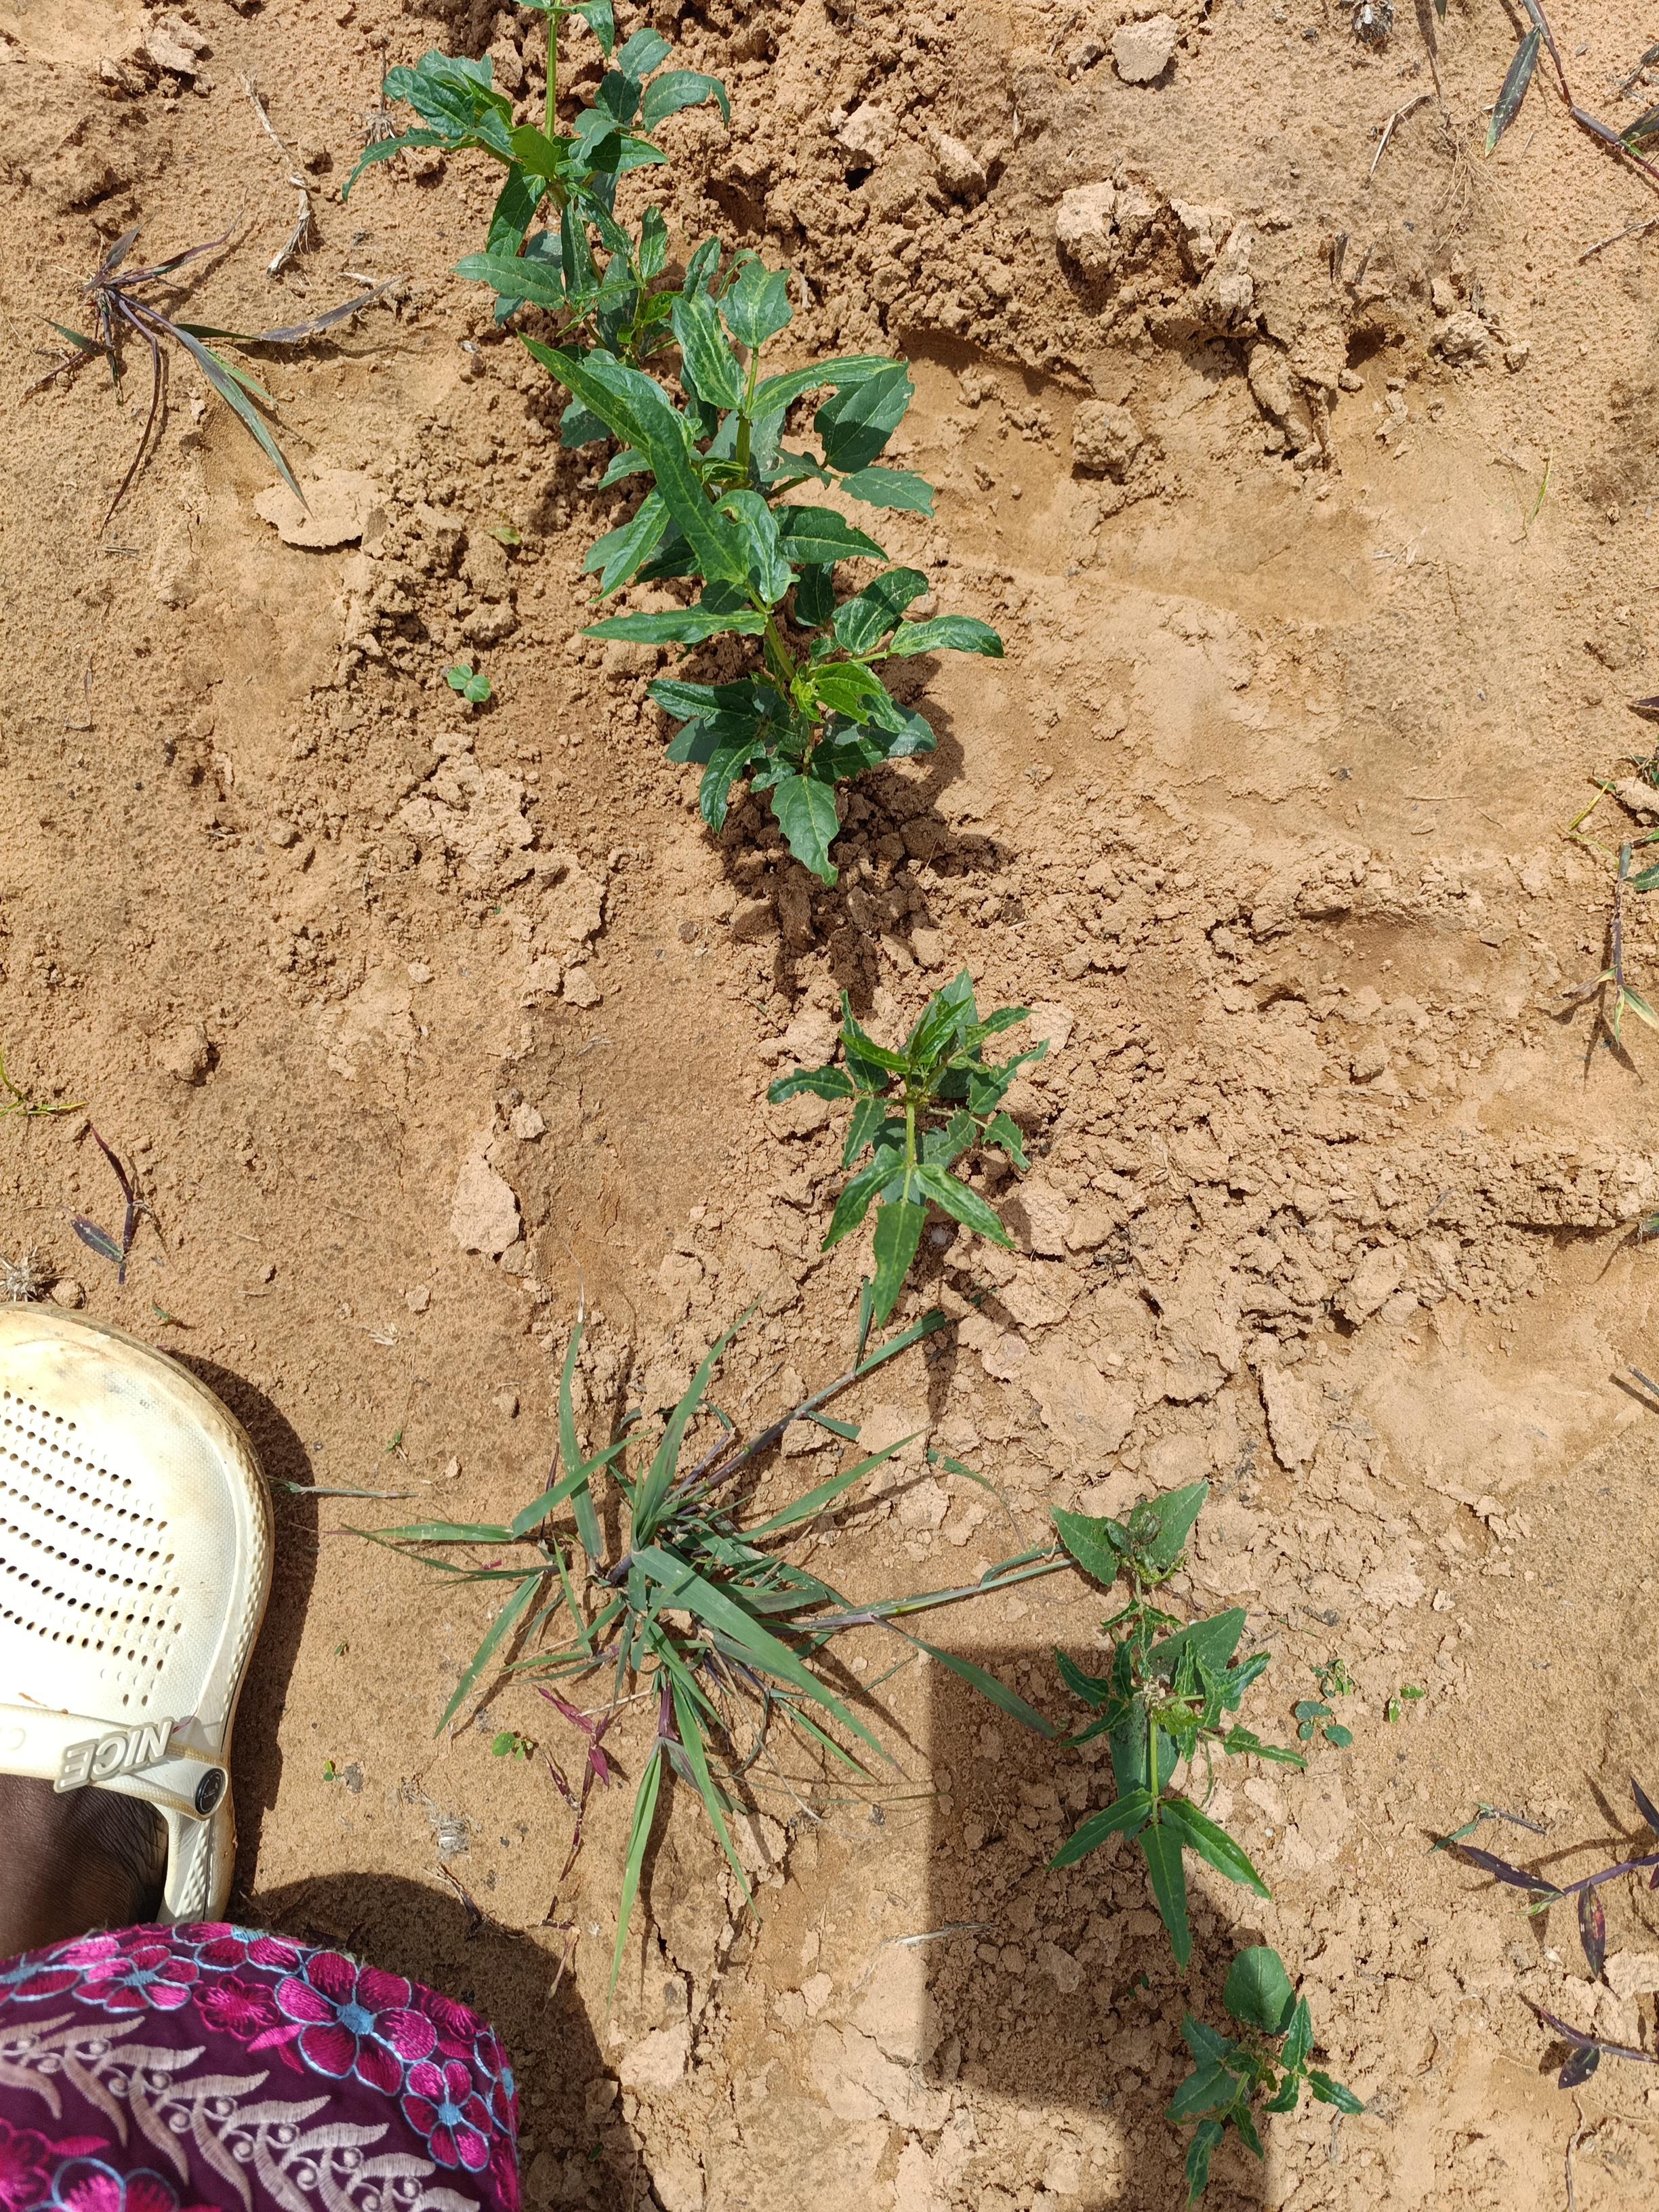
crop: cowpea
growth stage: emergence
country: Nigeria
